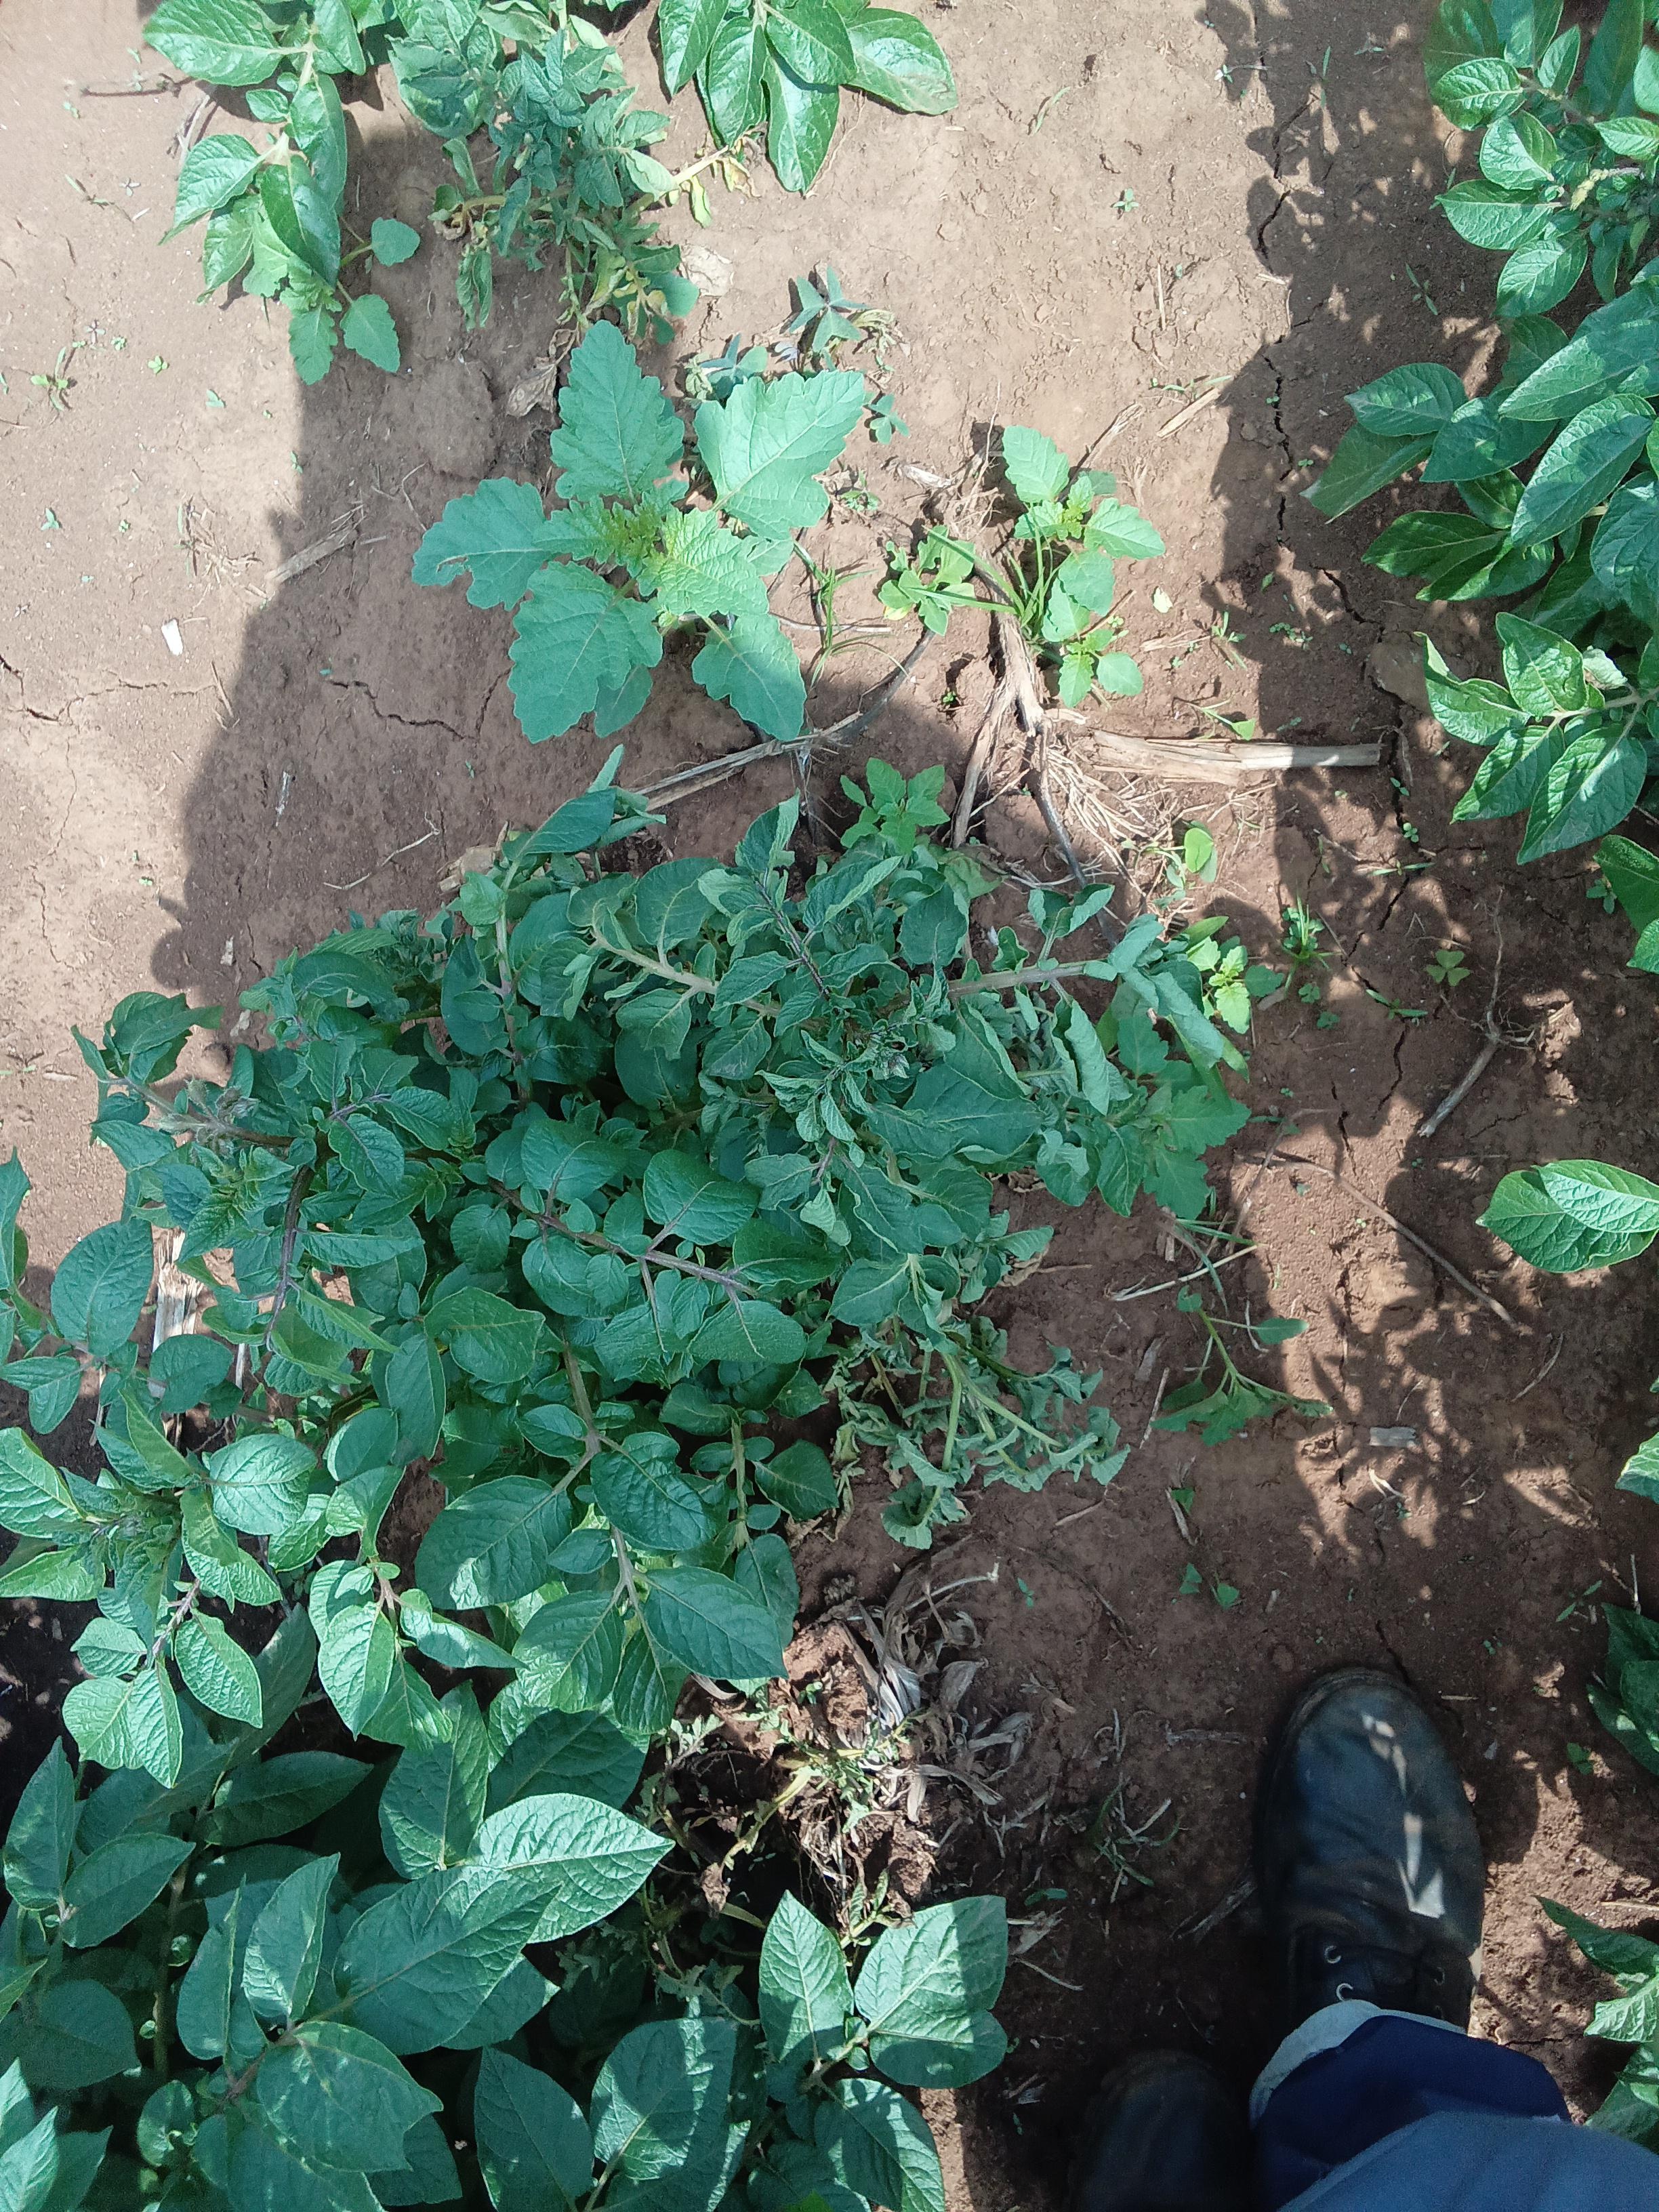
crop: potato
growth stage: vegetative
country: Kenya
